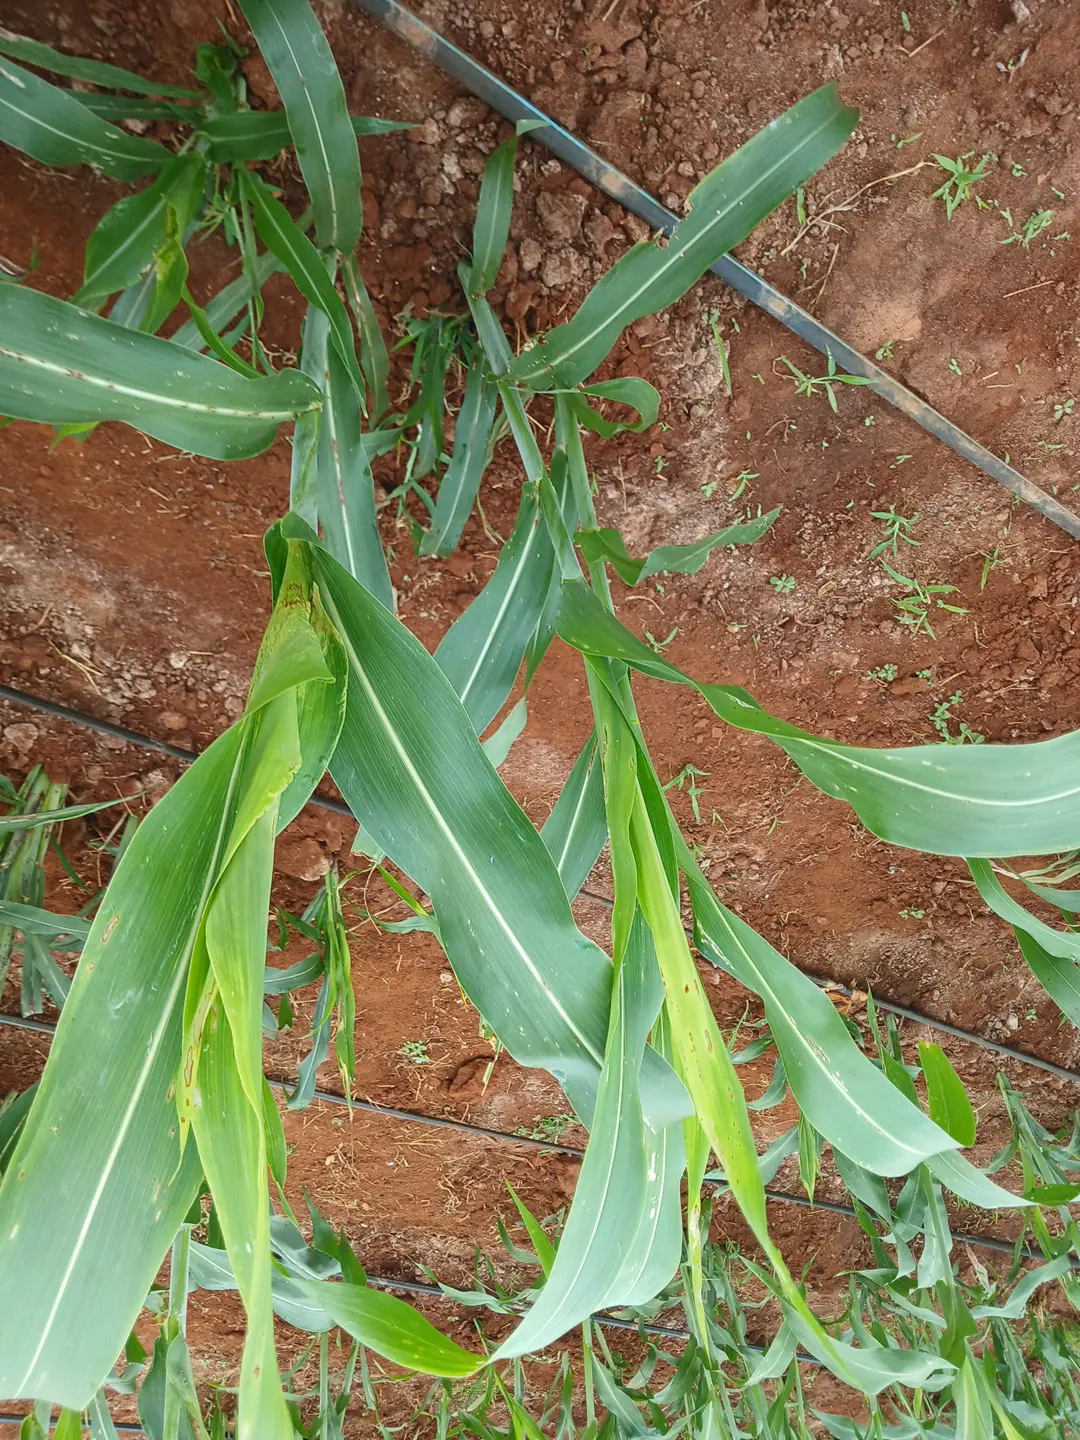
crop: sorghum
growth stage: elongation stem
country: Kenya
